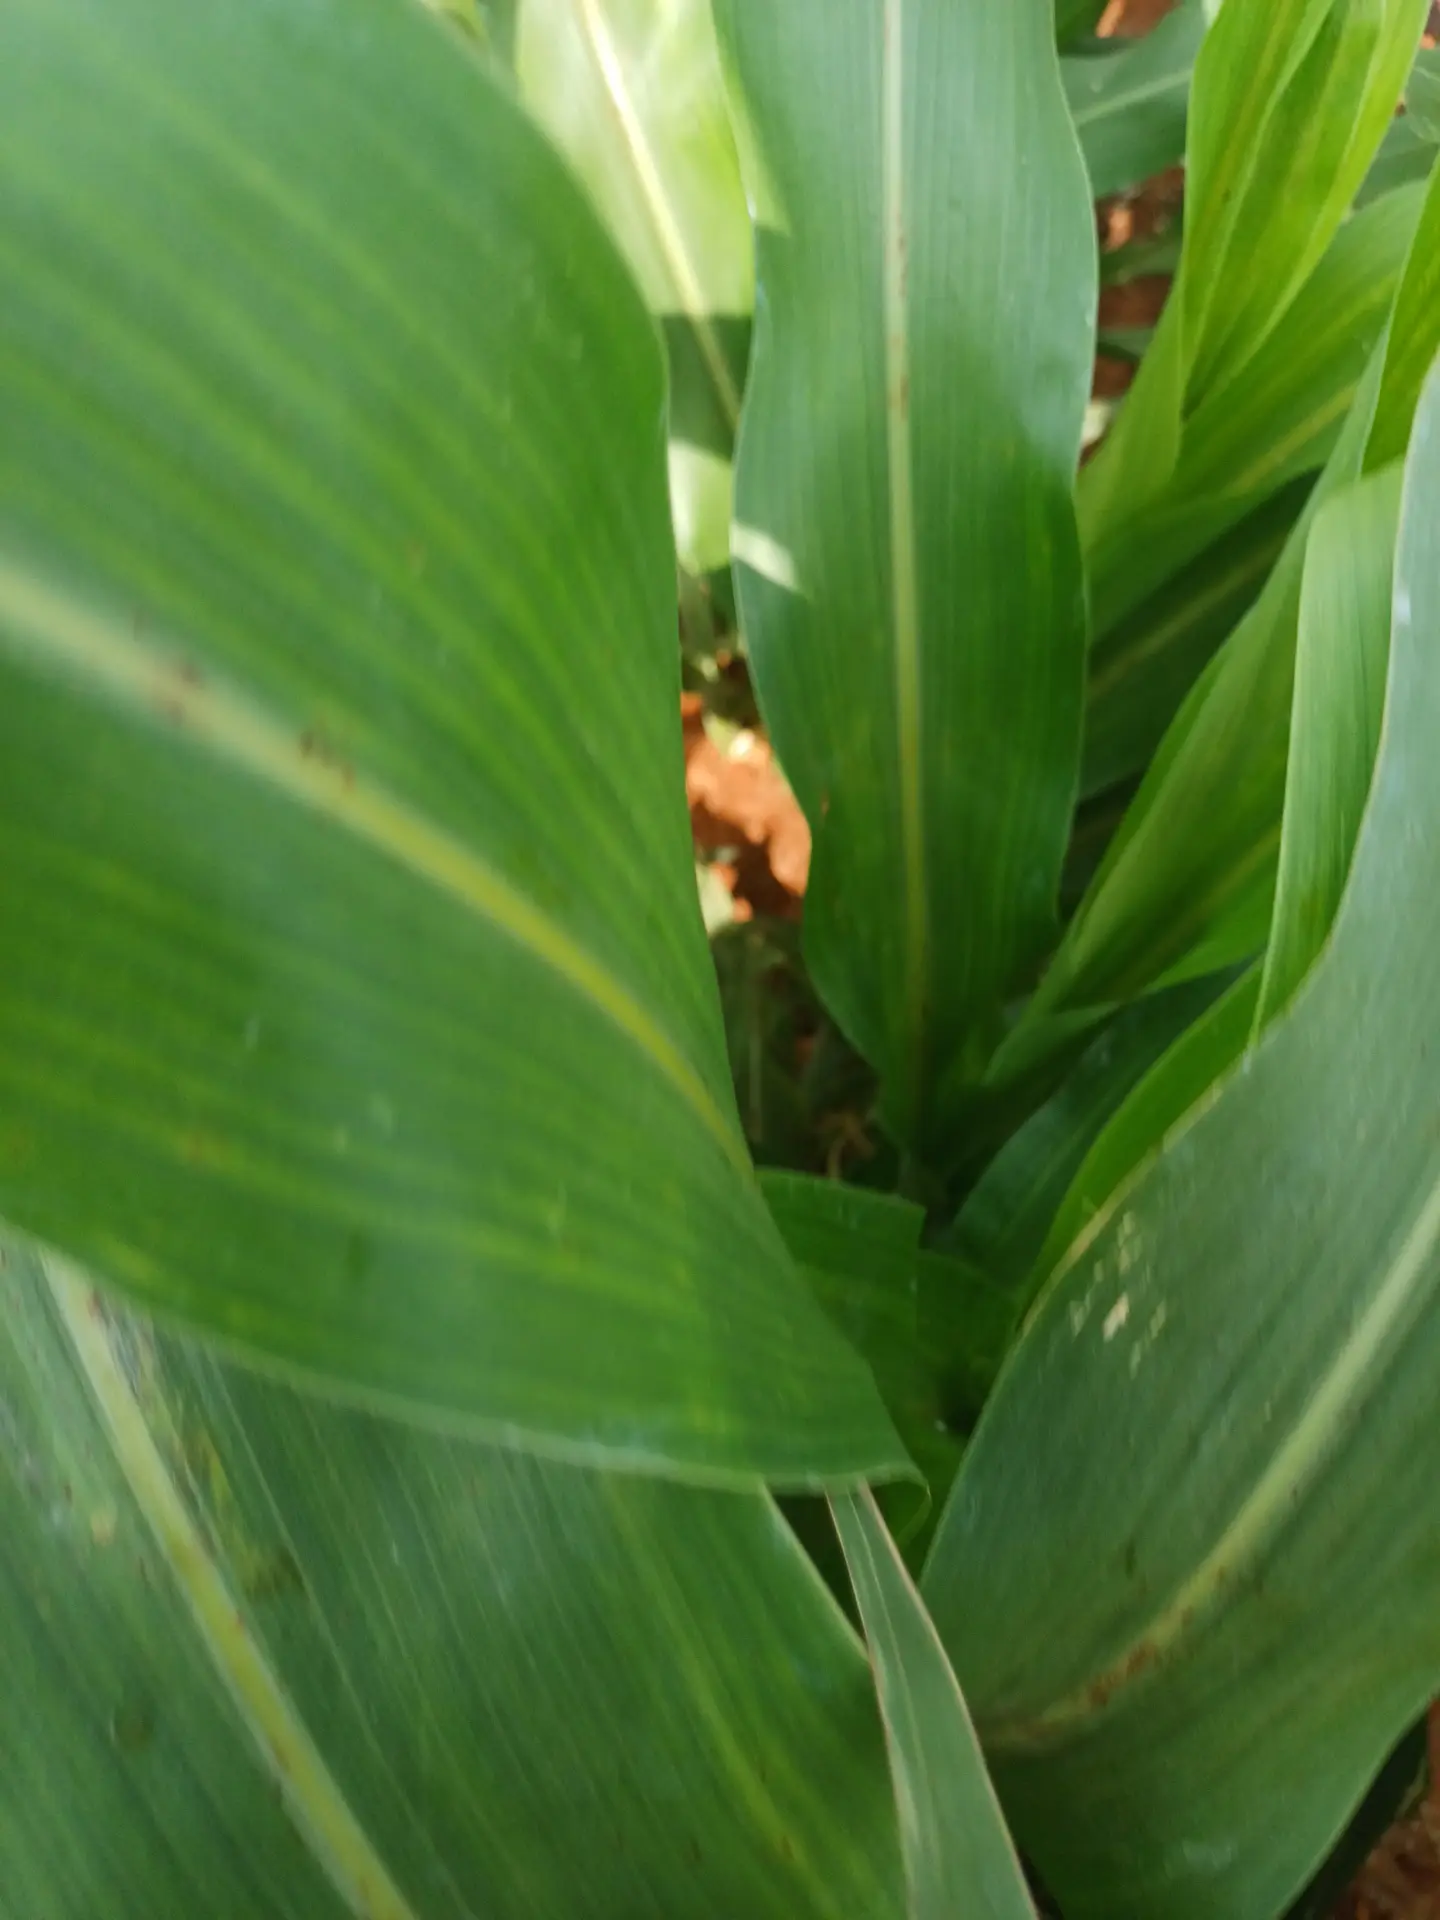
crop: sorghum
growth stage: vegetative
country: Kenya
